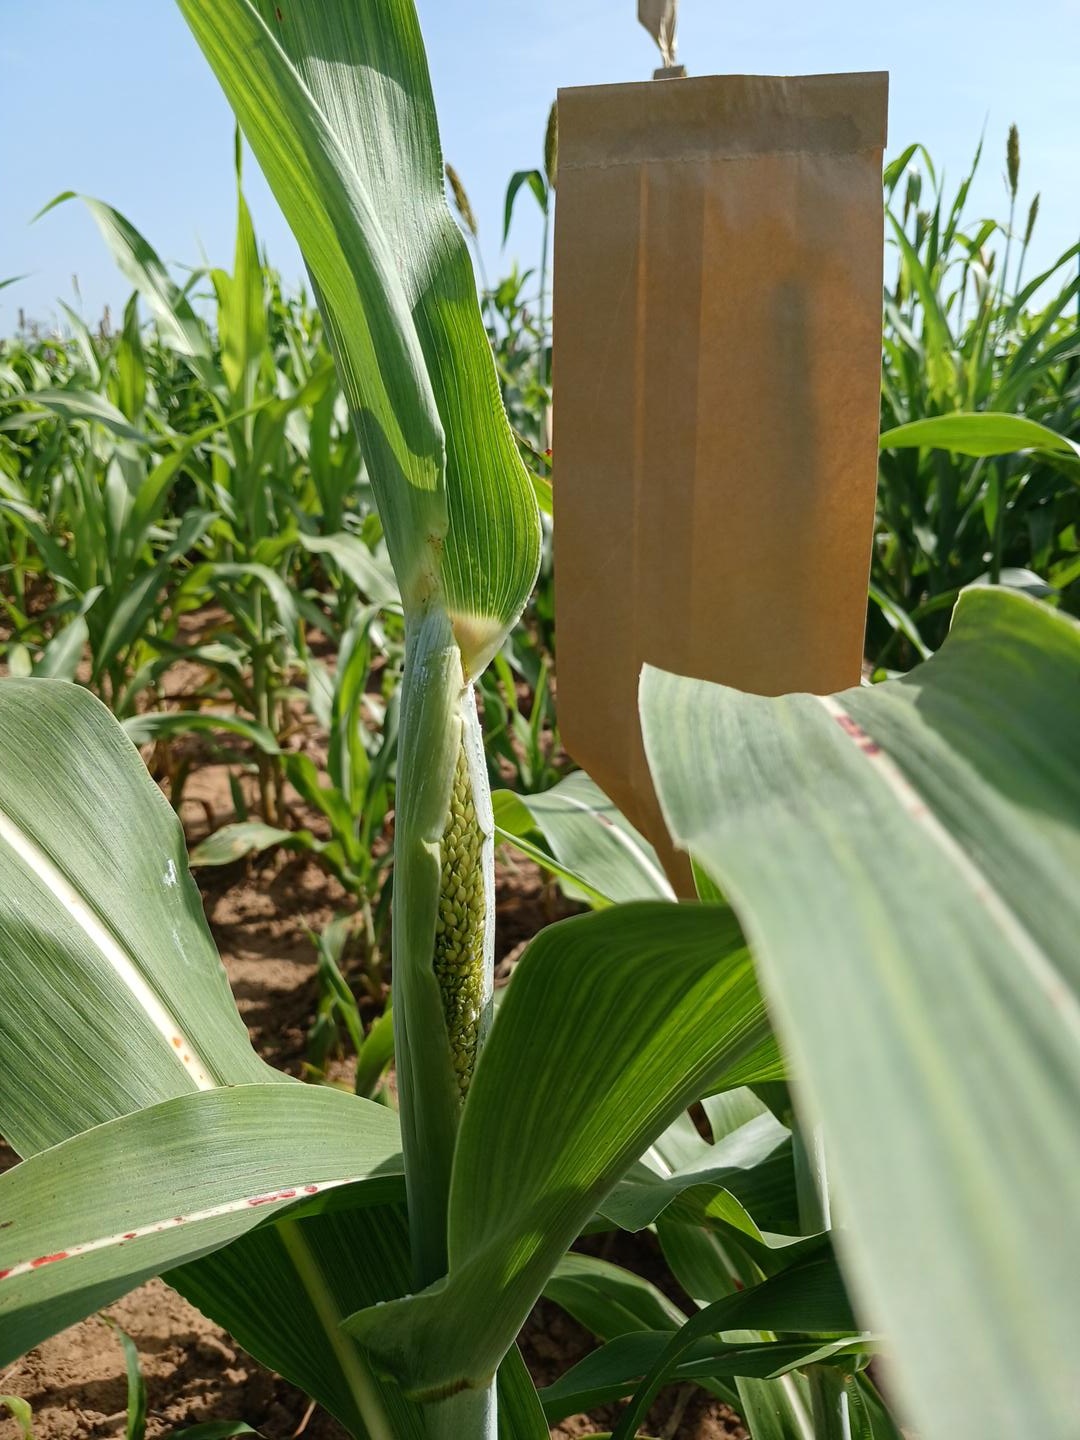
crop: sorghum
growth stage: flowering
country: Senegal
